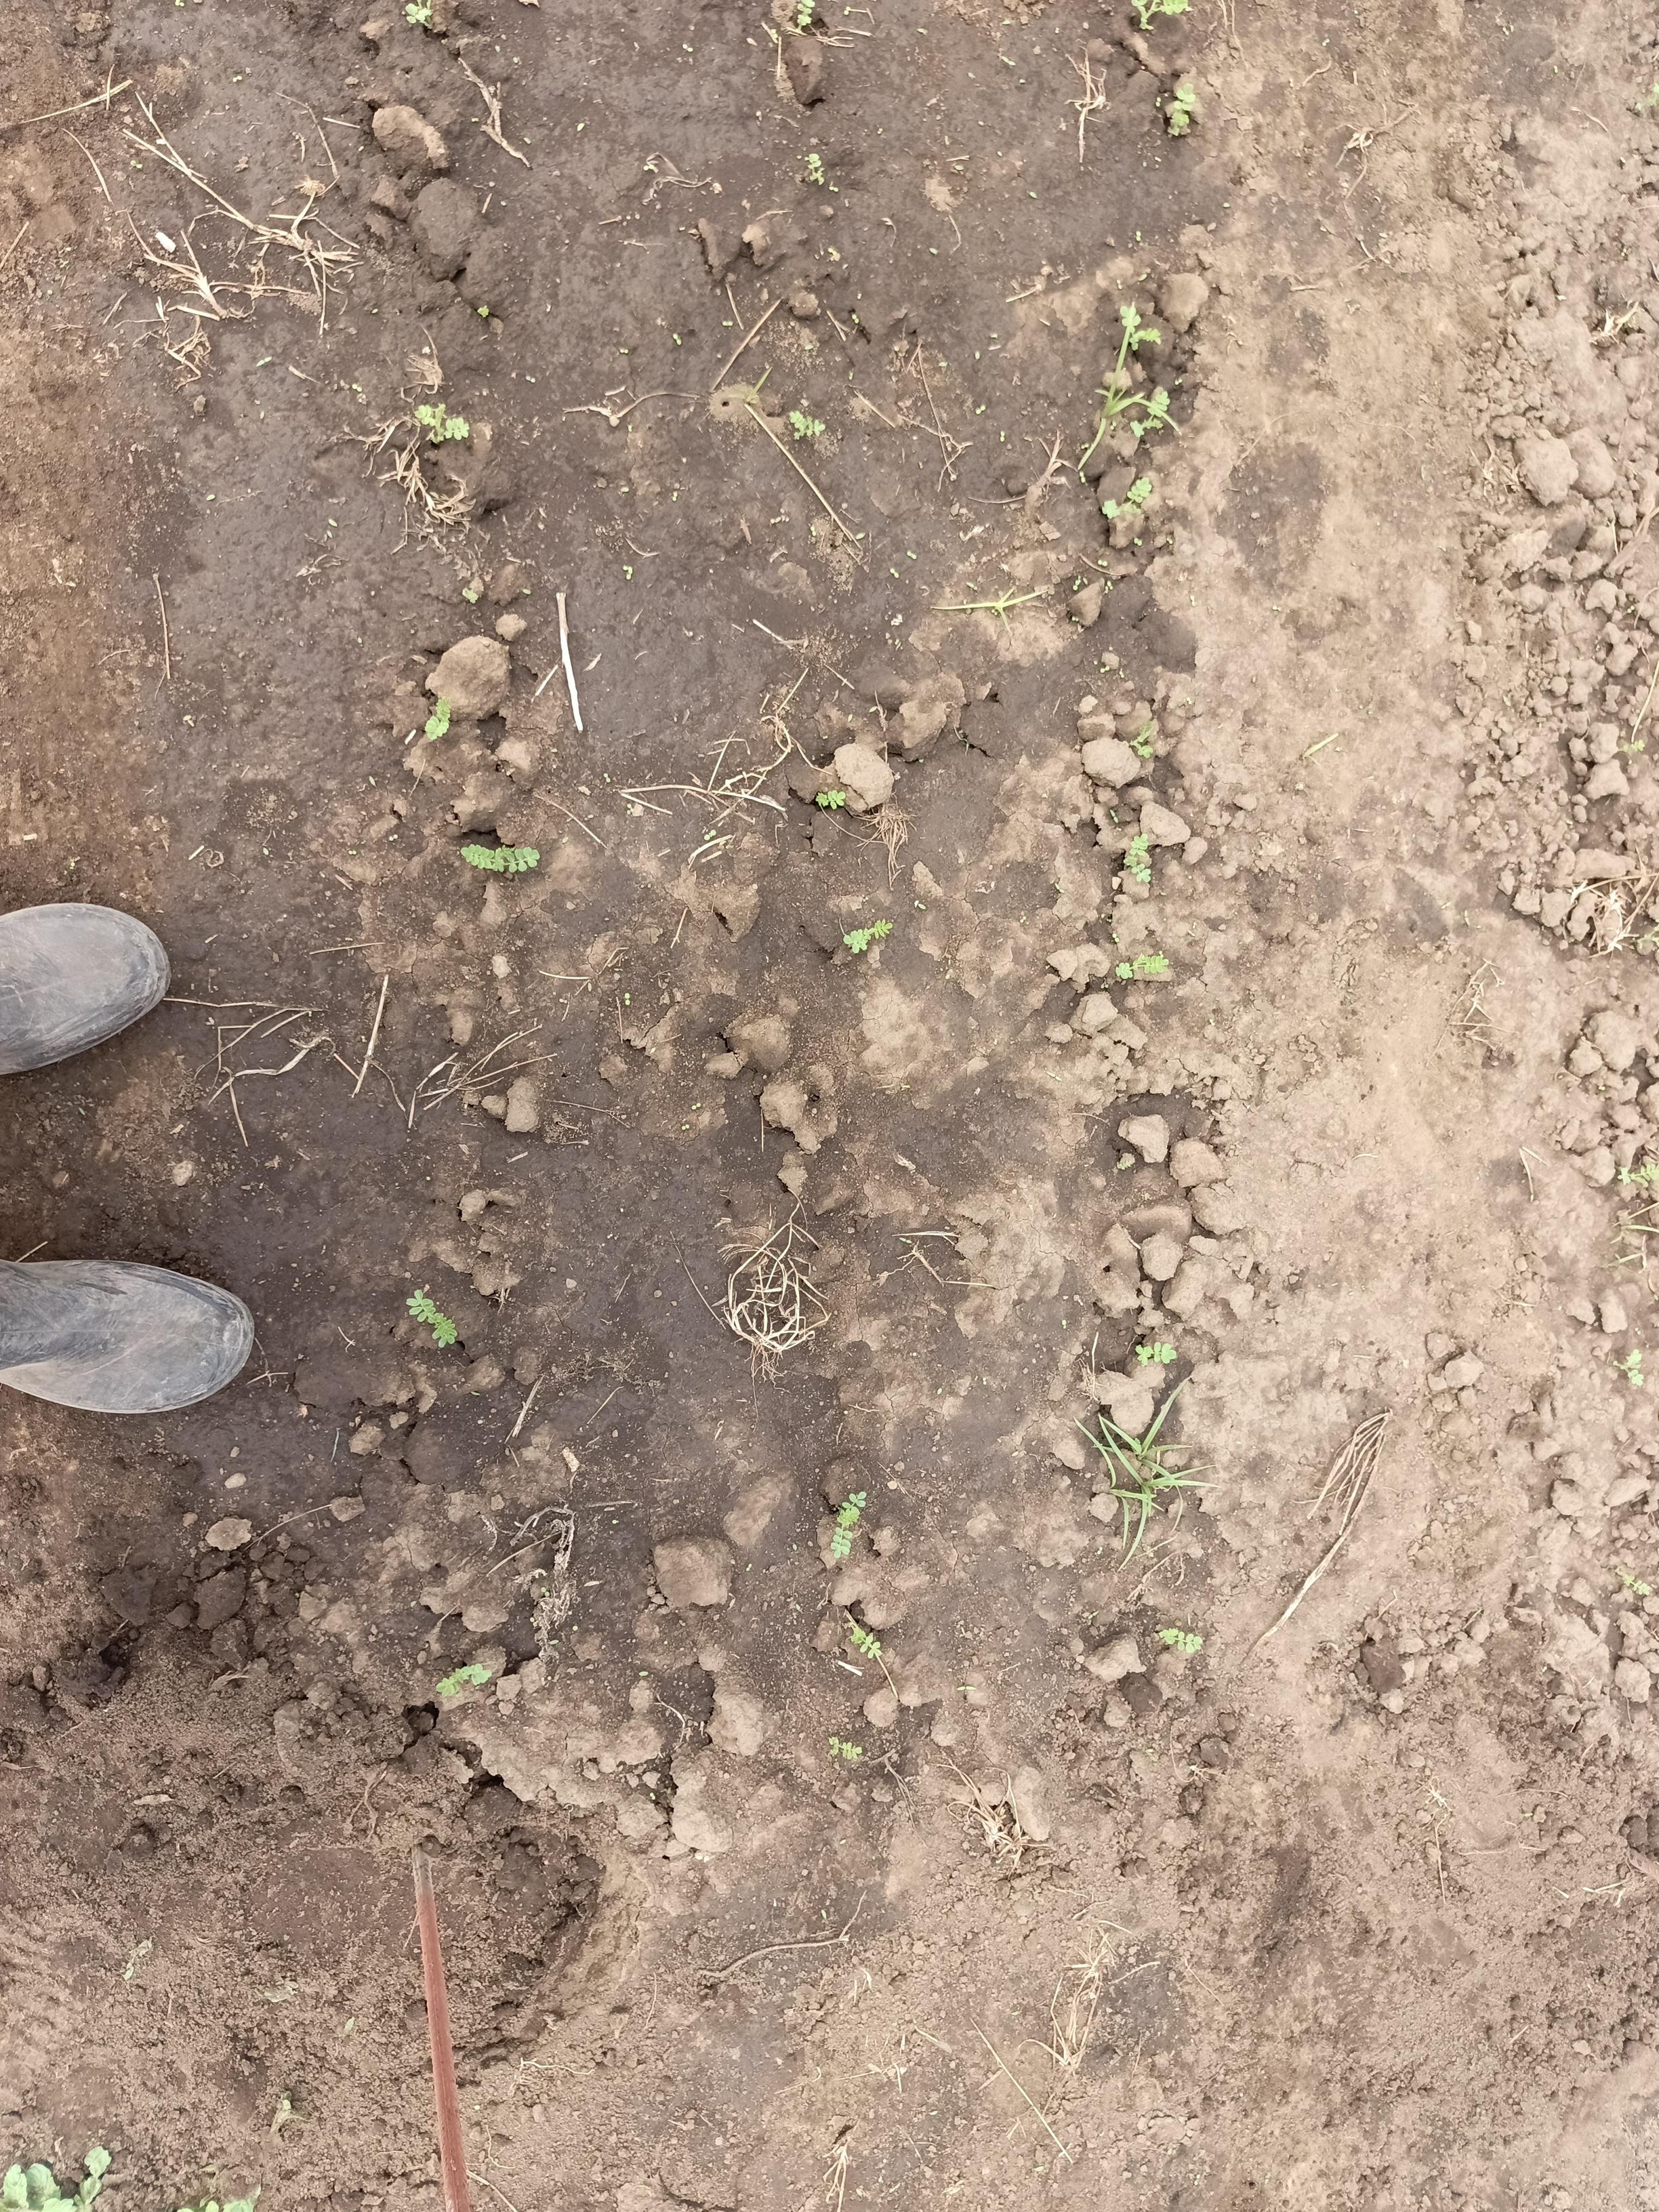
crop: chickpea
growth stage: emergence
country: Tanzania
